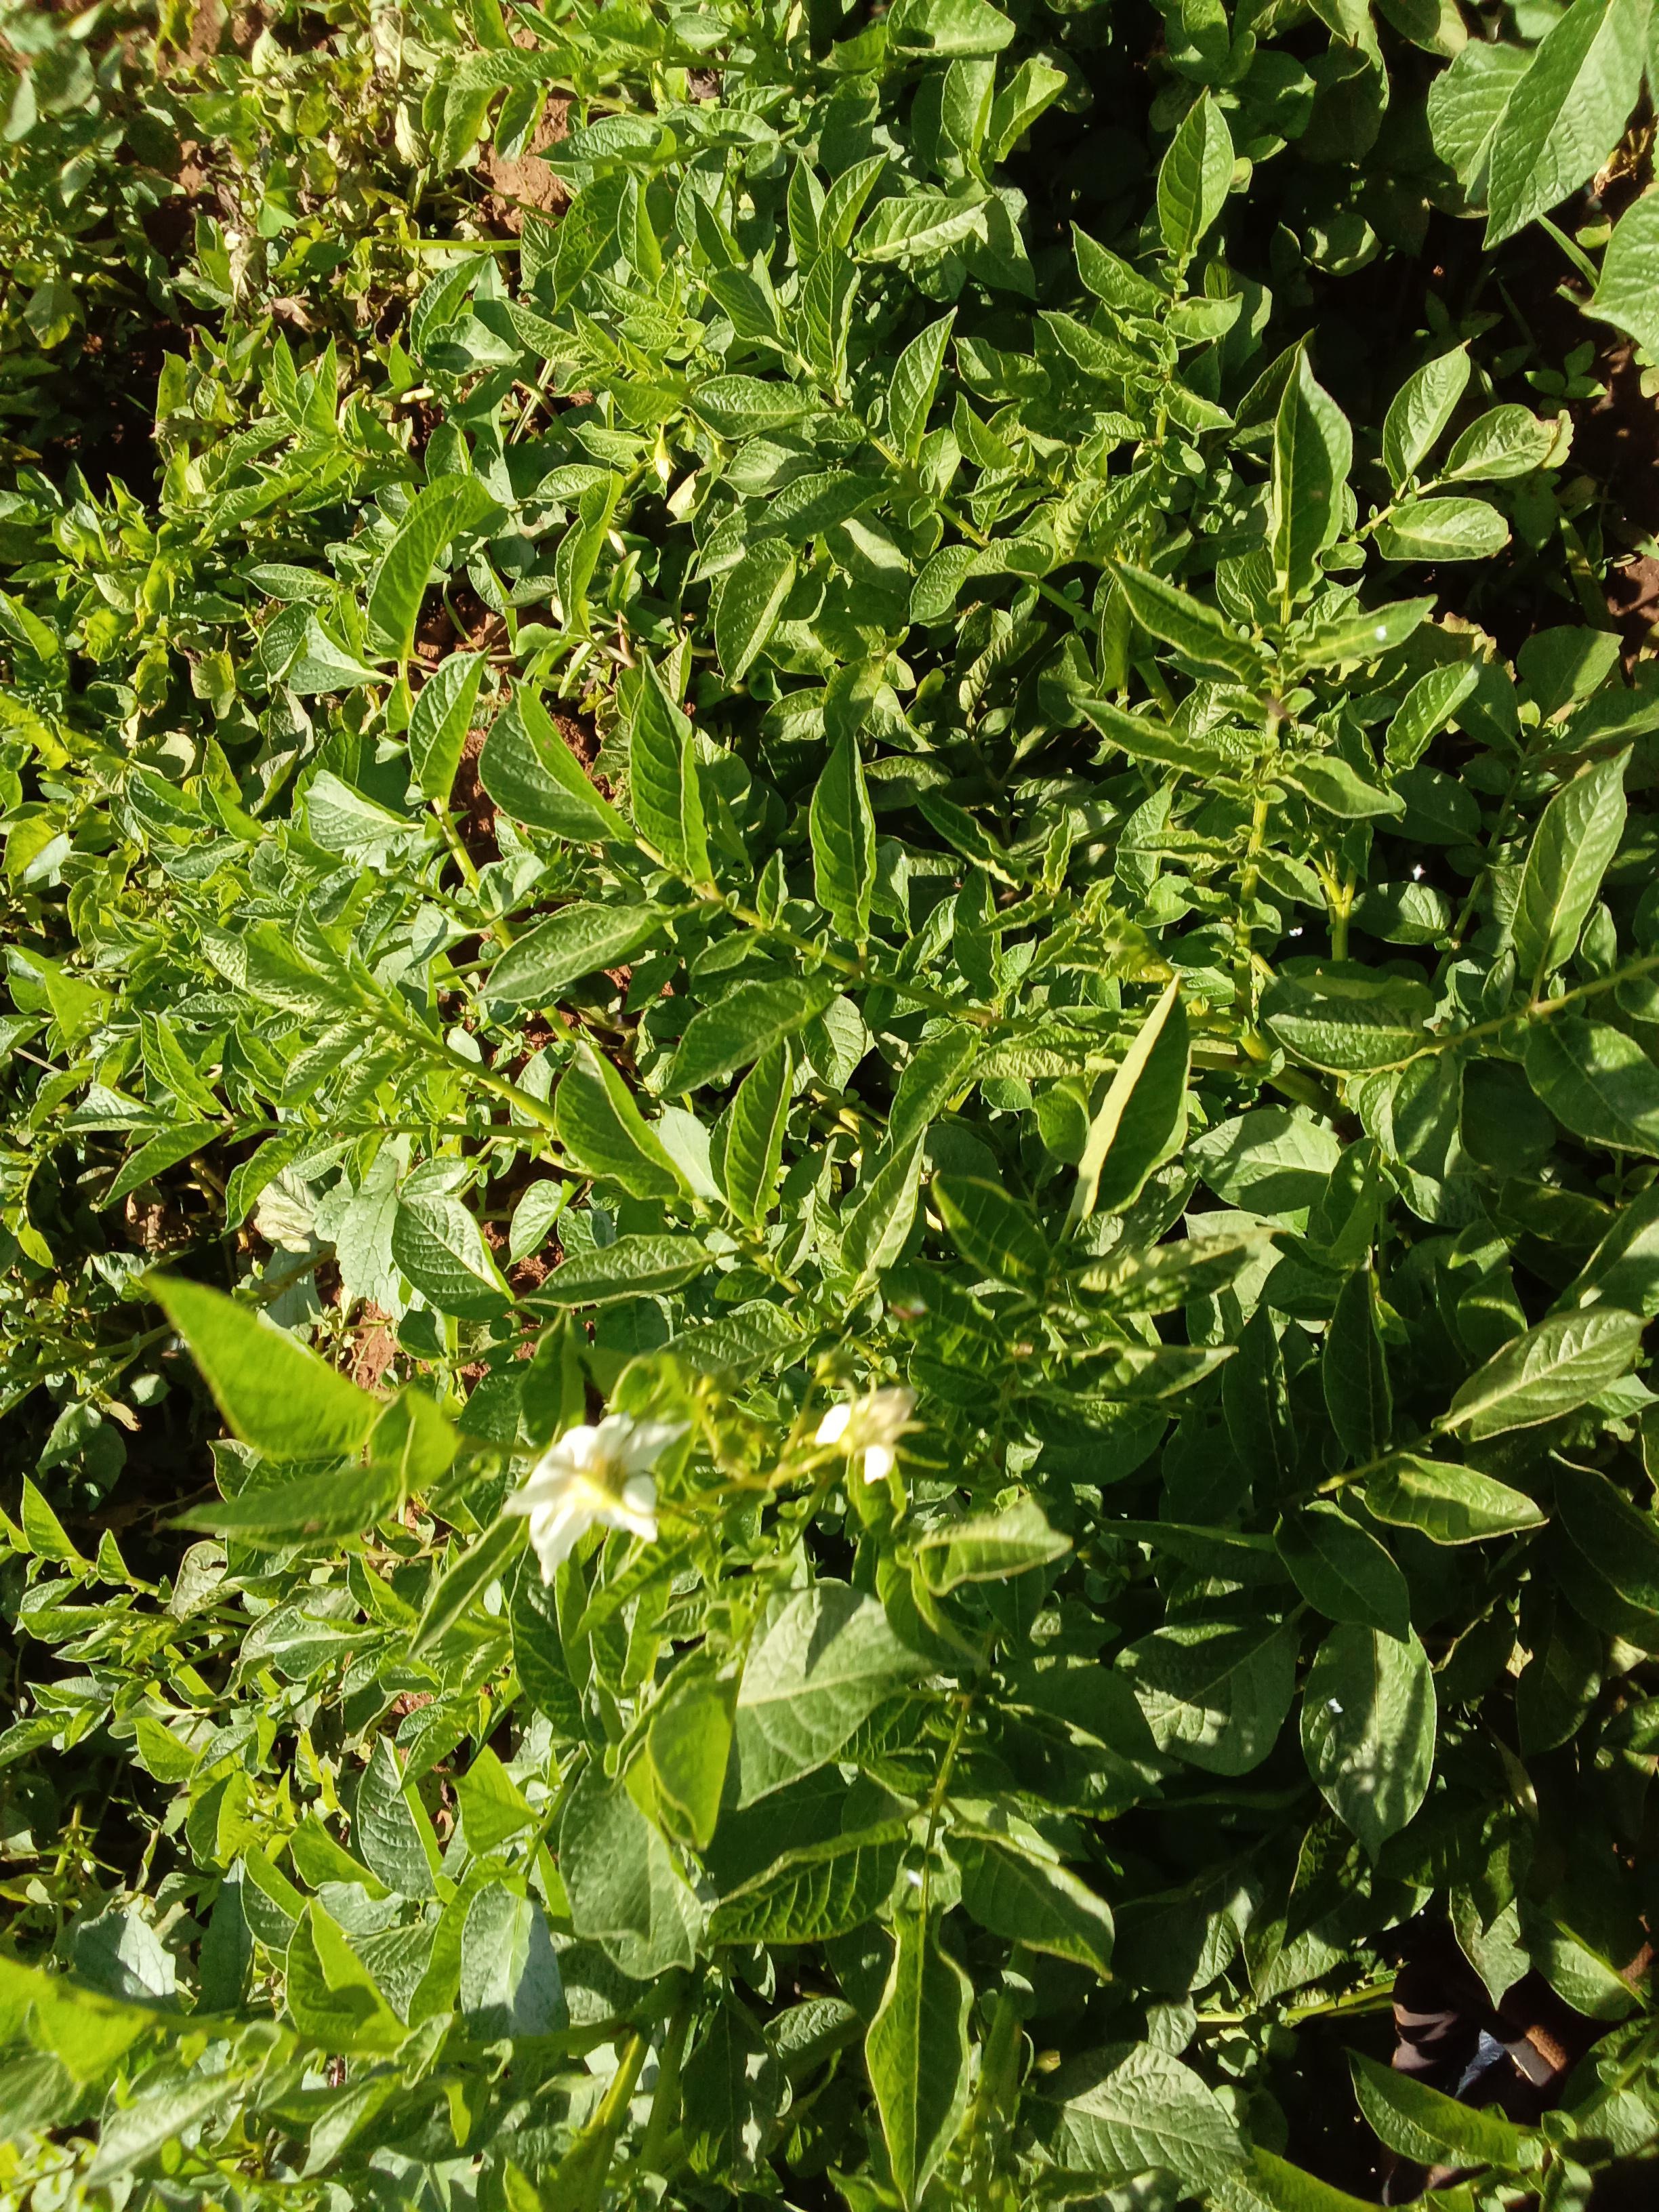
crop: potato
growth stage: flowering
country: Kenya
